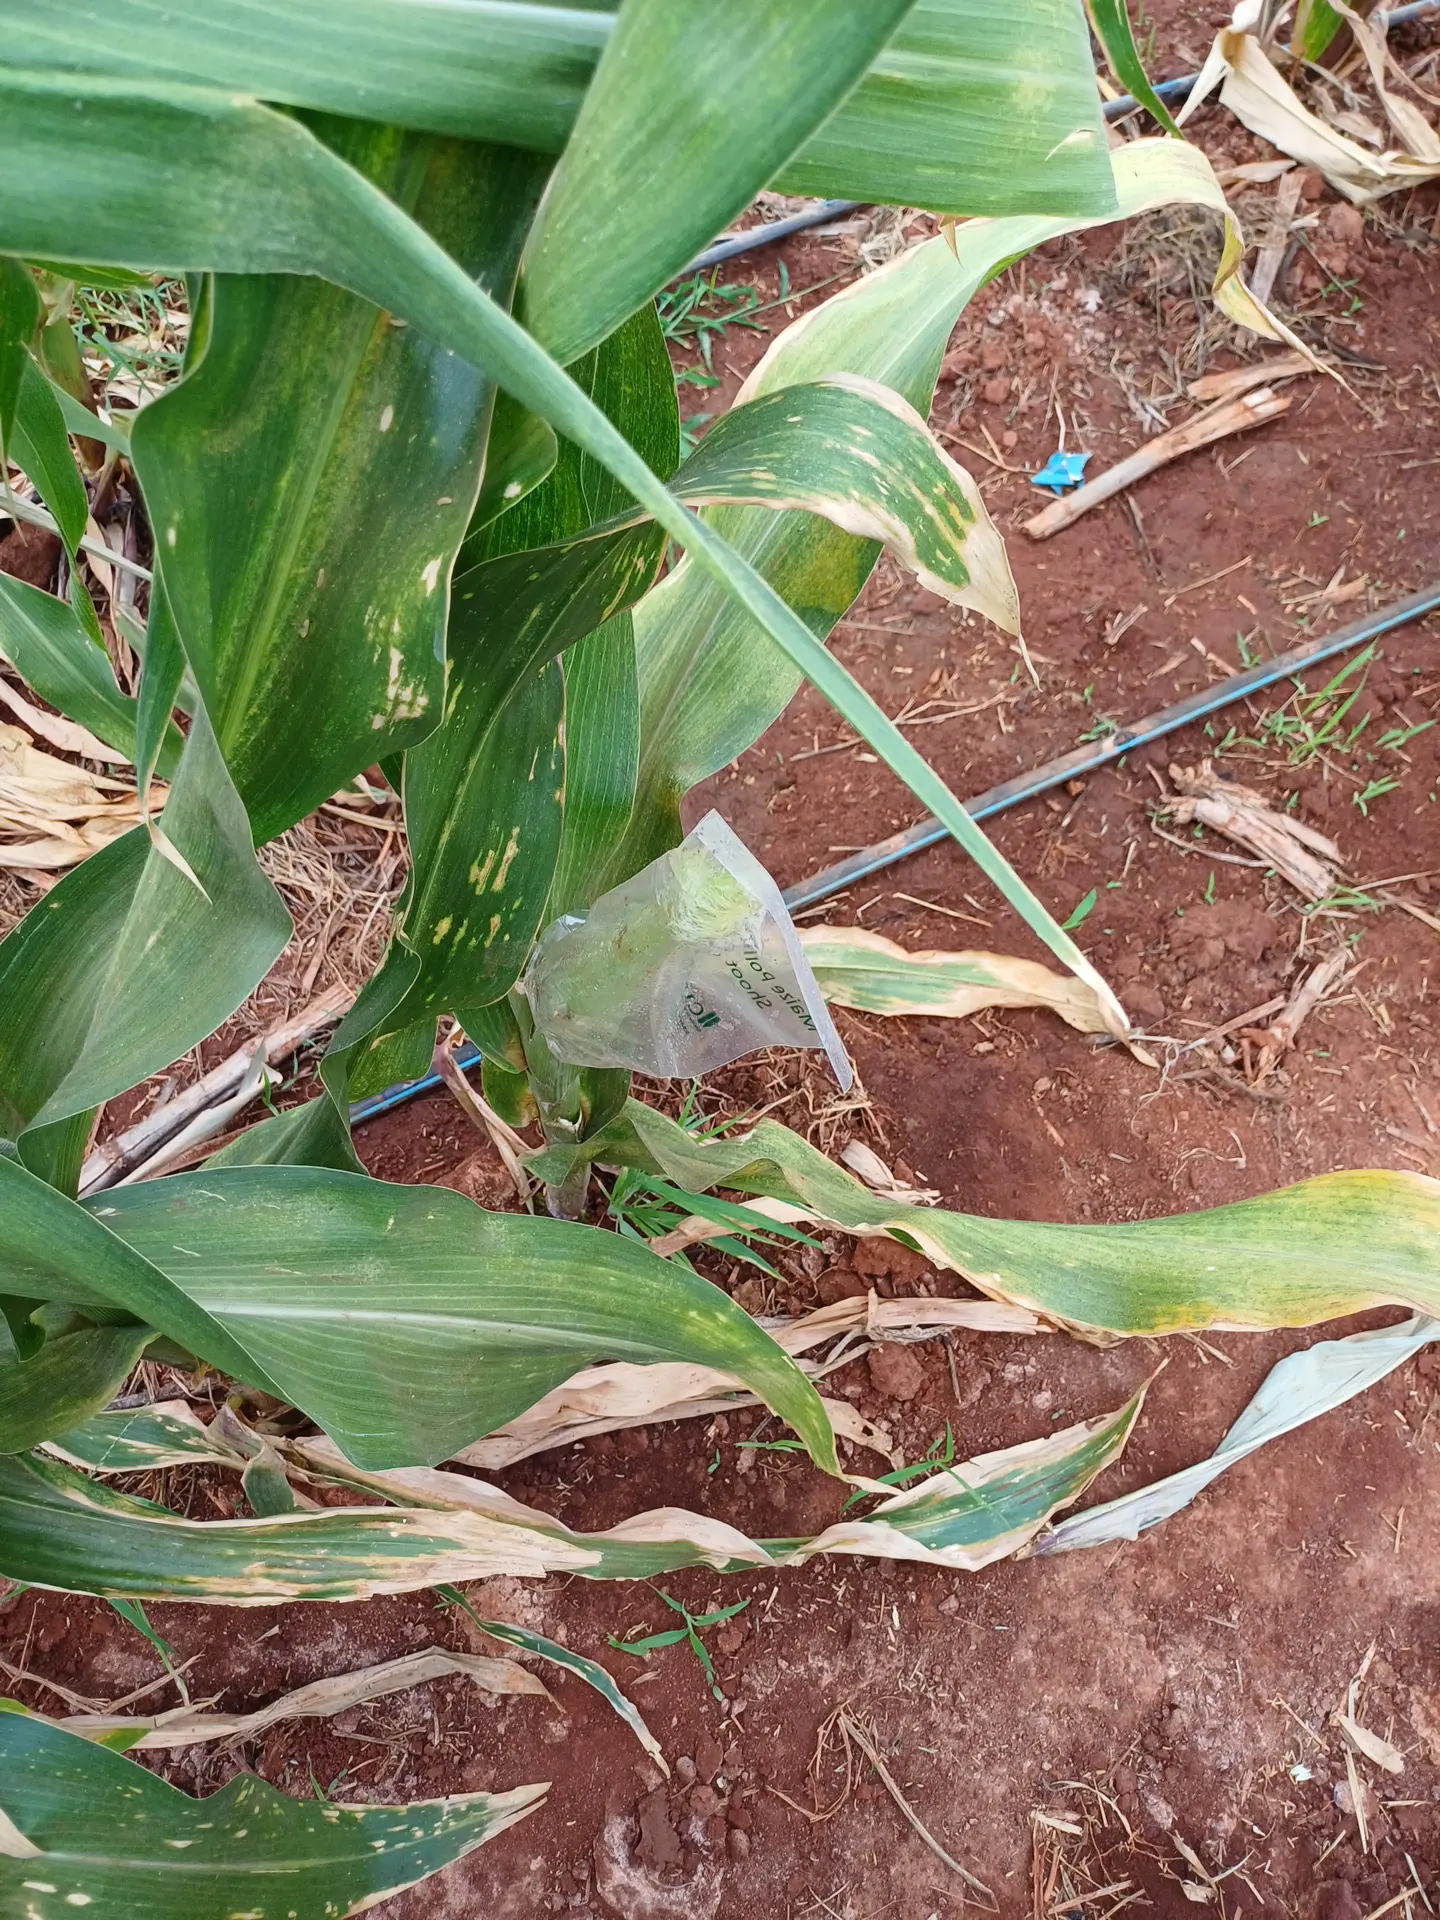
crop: maize
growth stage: flowering
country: Kenya
